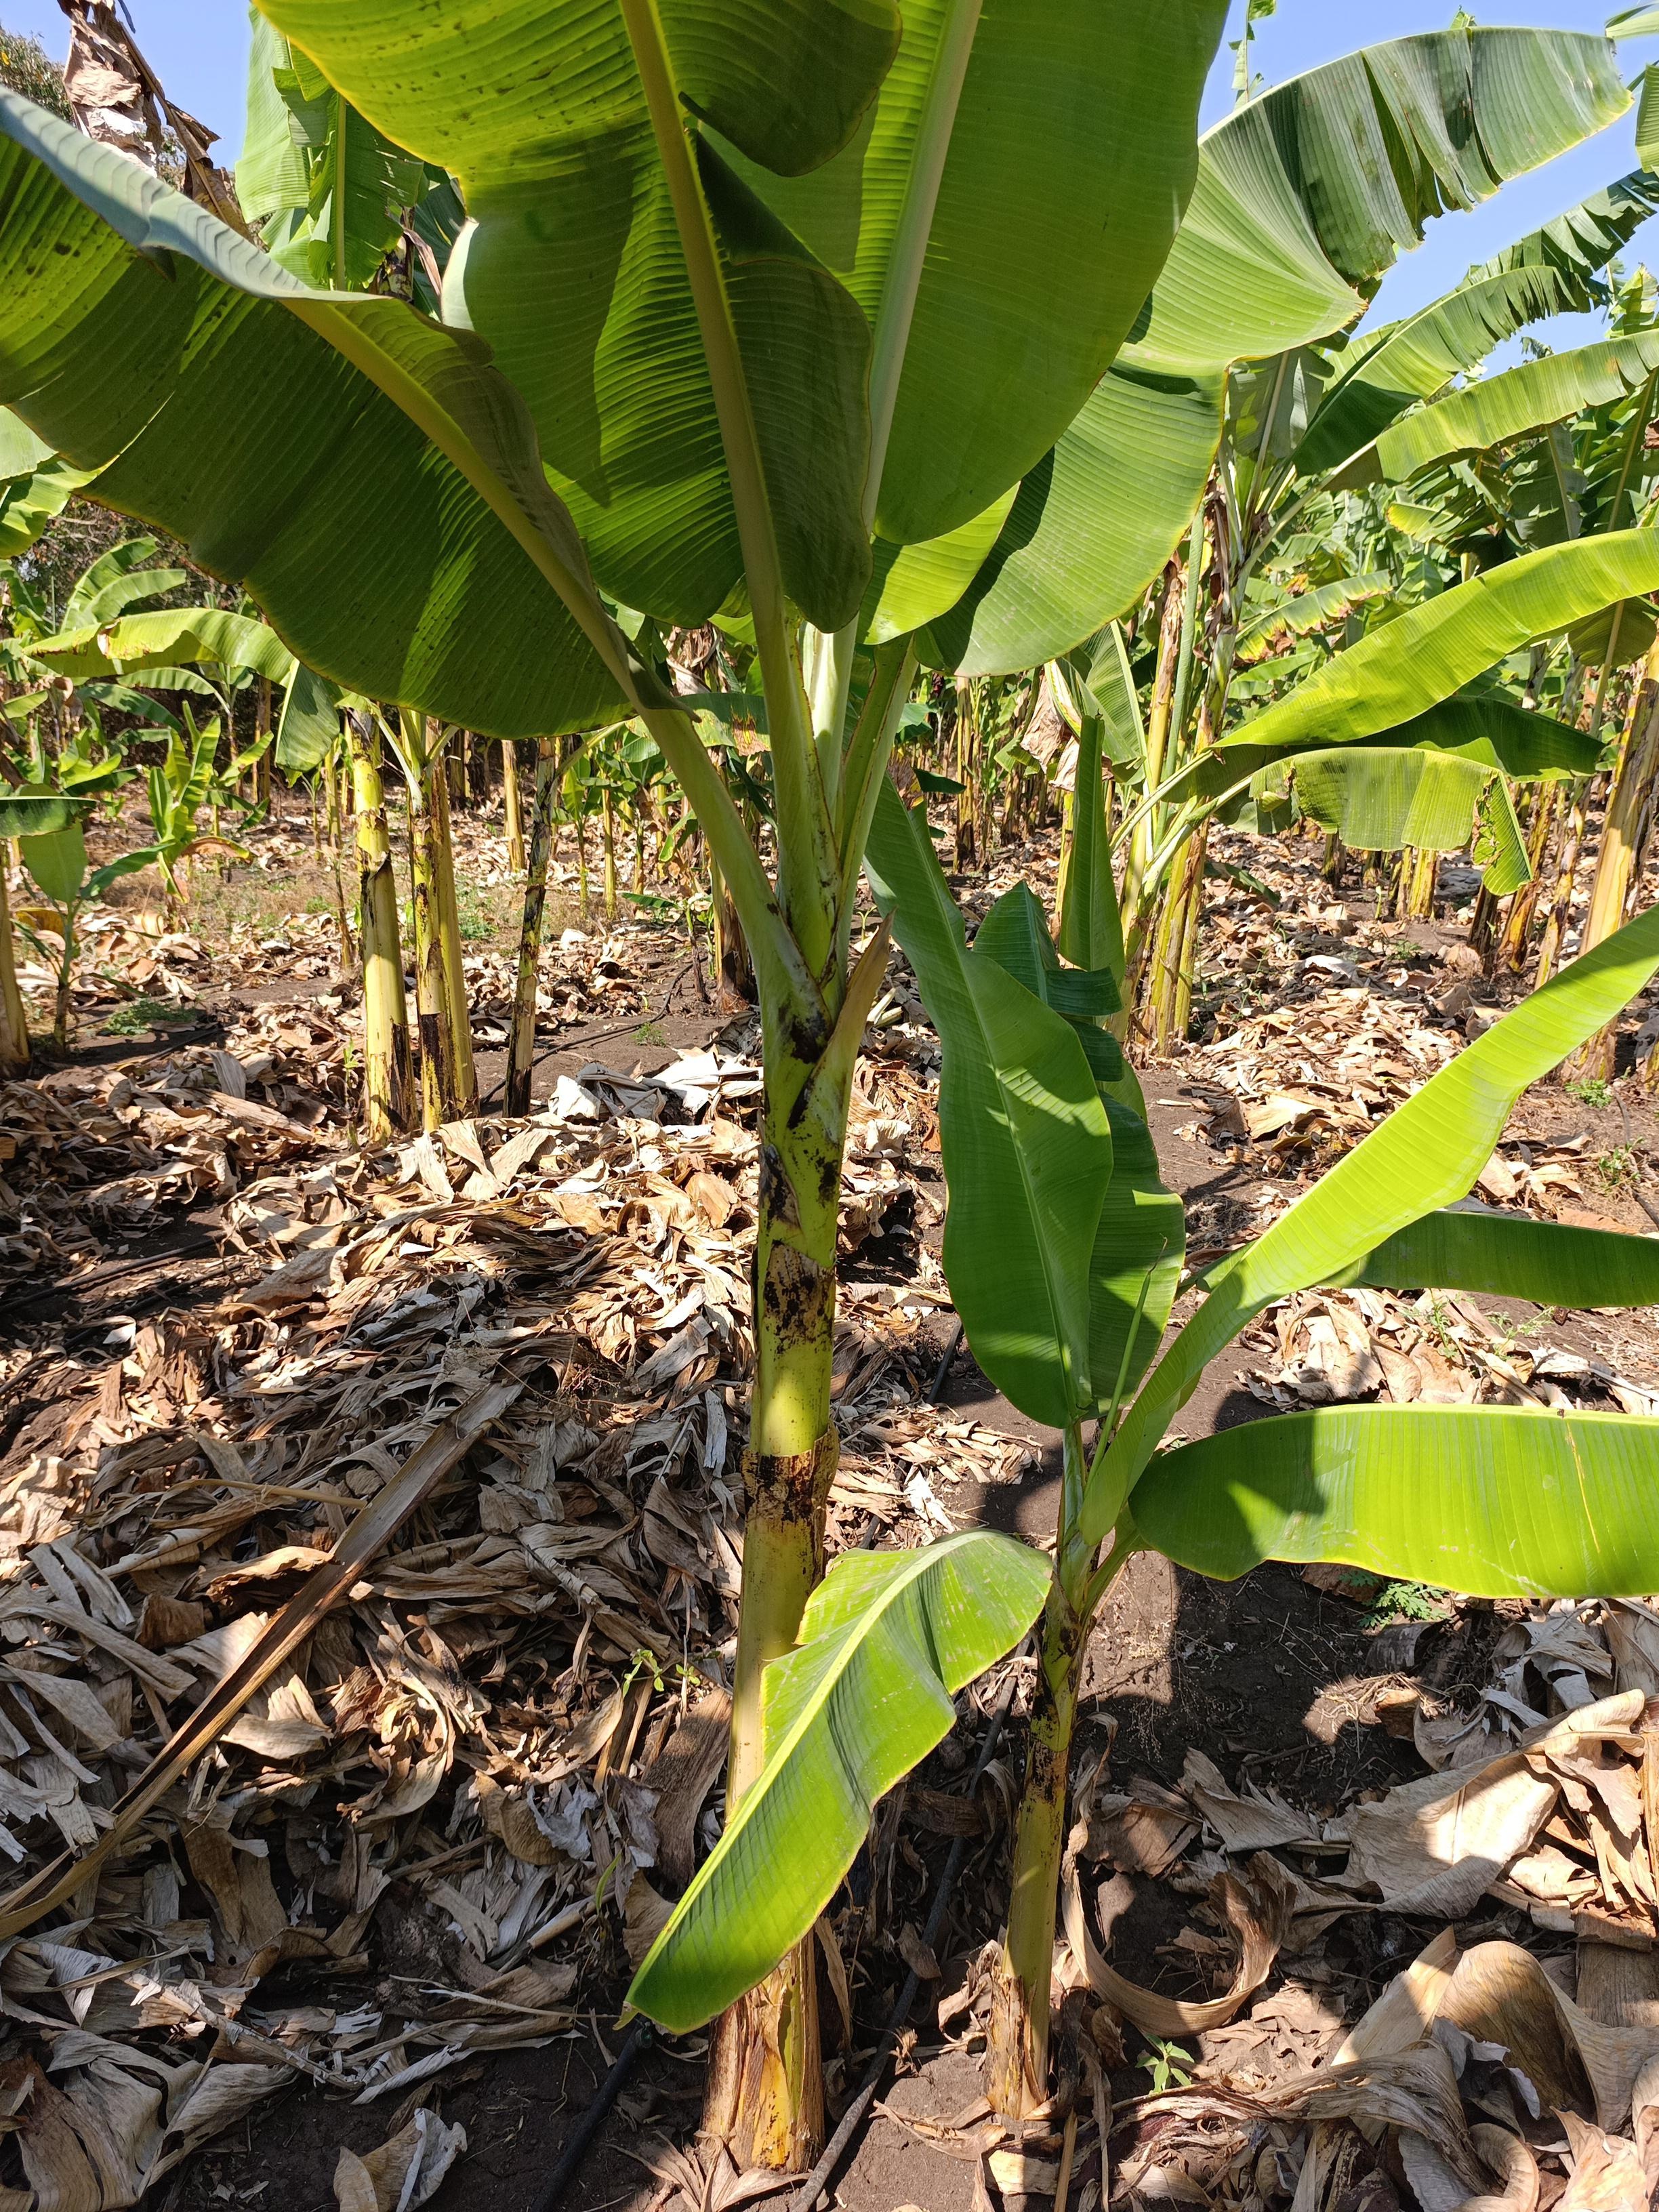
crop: banana
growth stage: vegetative
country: Tanzania
